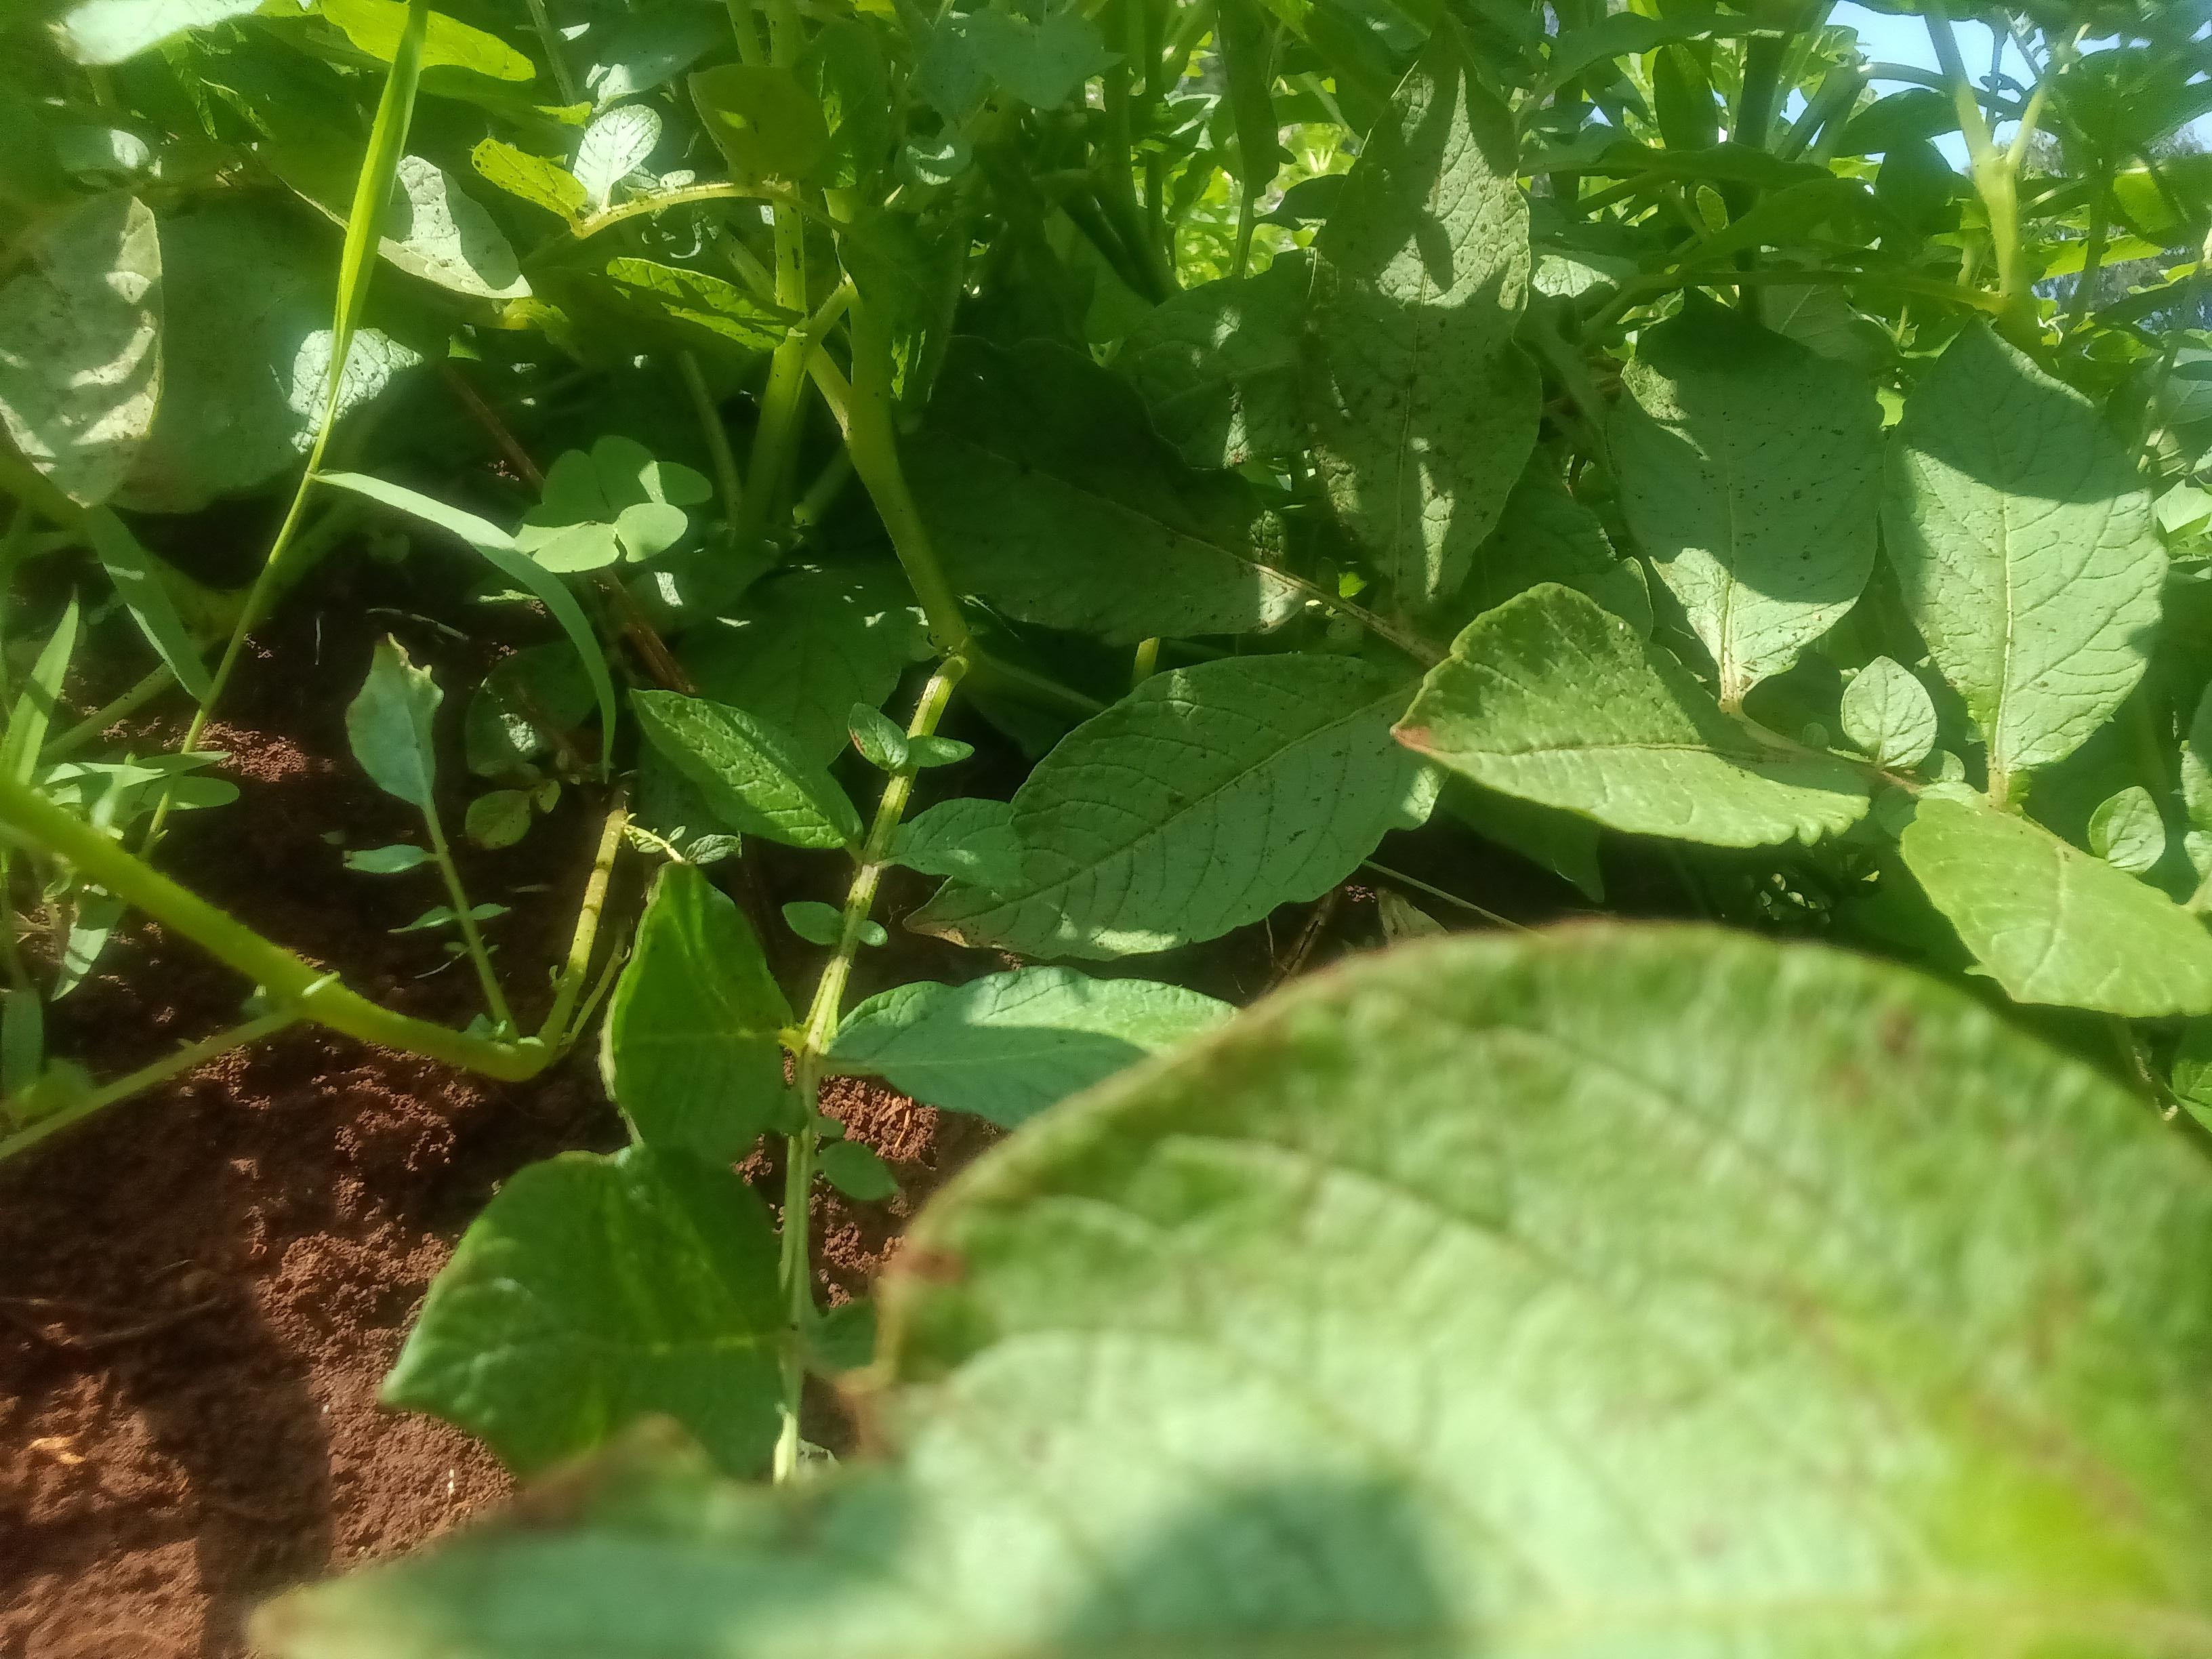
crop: potato
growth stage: flowering
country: Kenya
